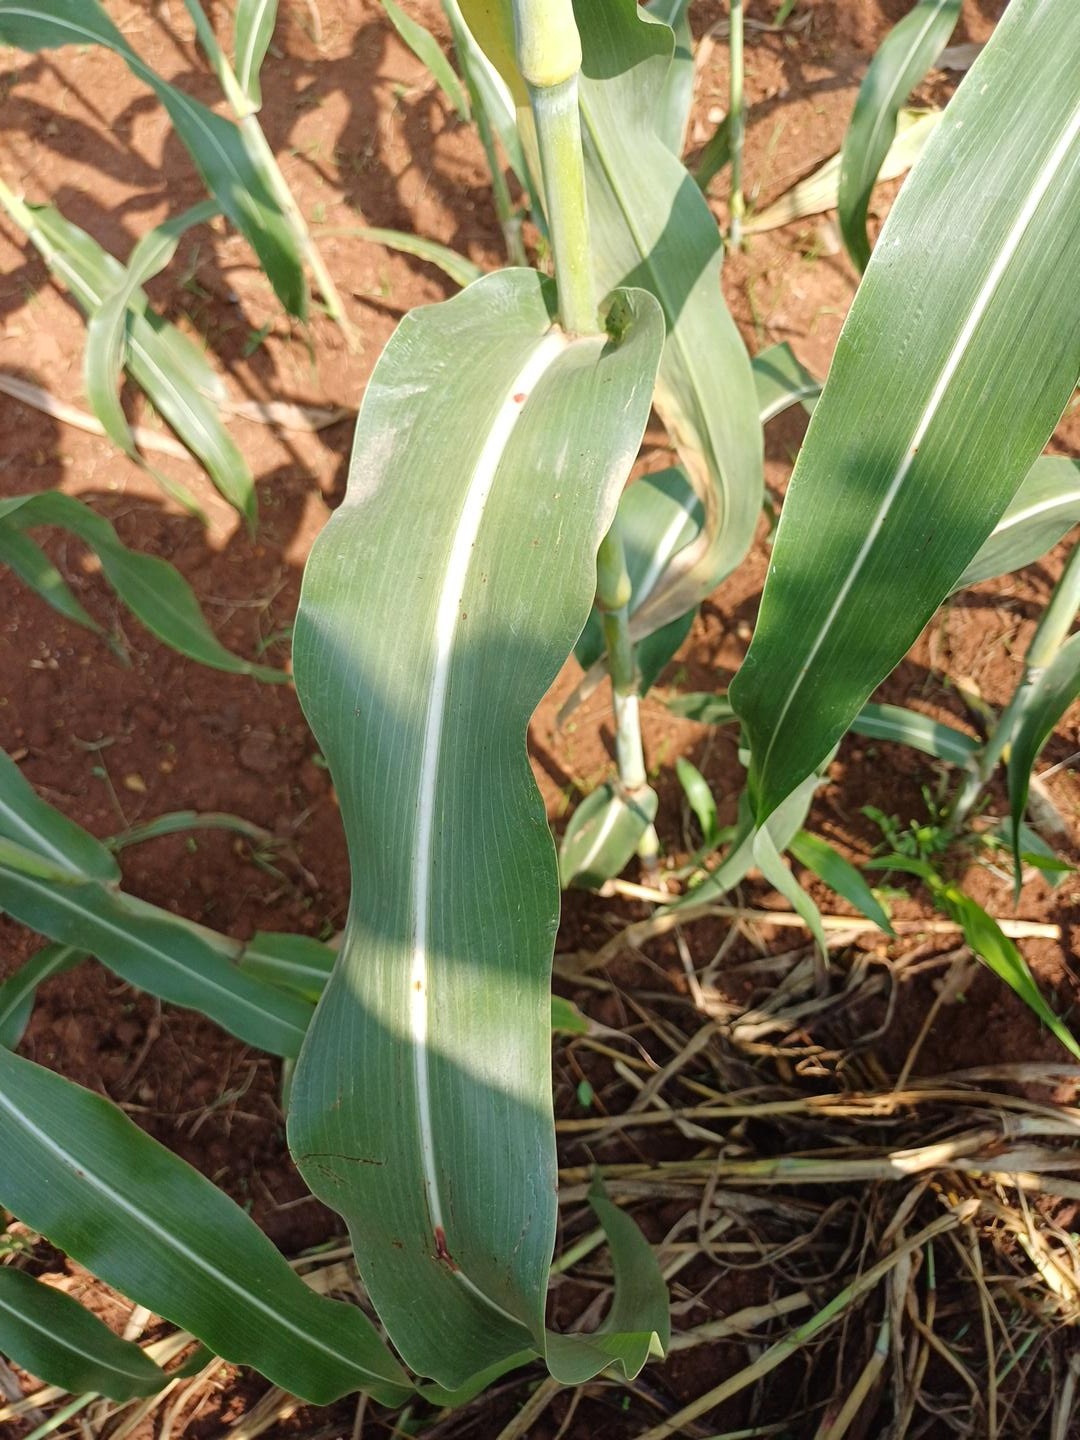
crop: sorghum
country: Kenya
